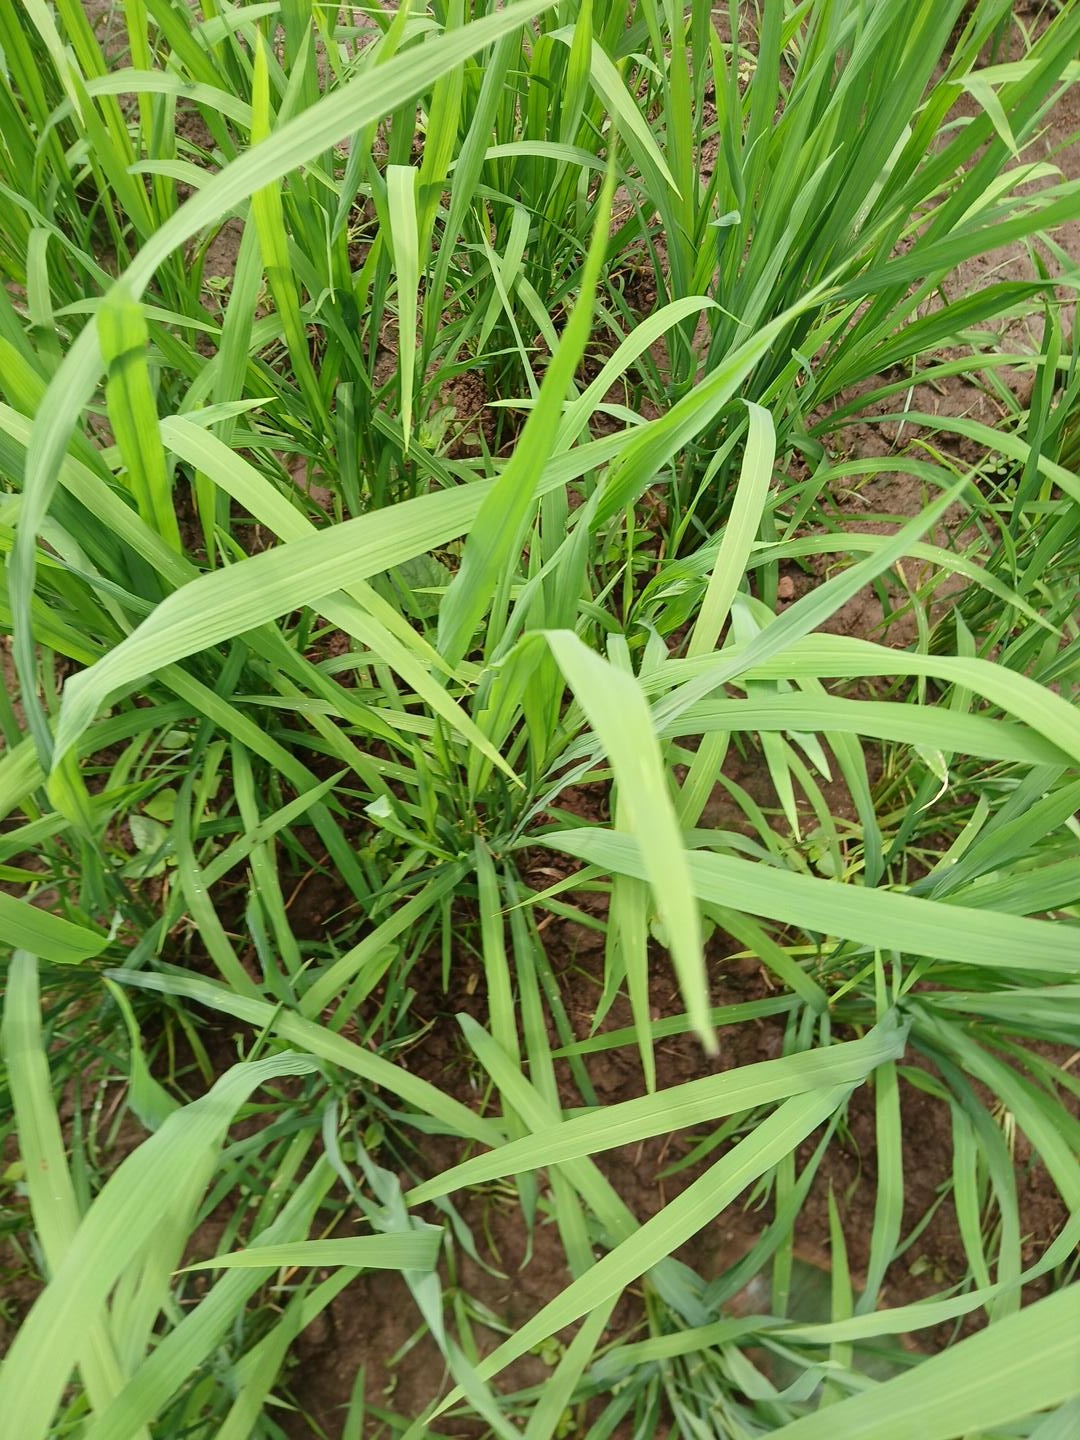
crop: rice
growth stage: elongation stem
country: Côte d'Ivoire
